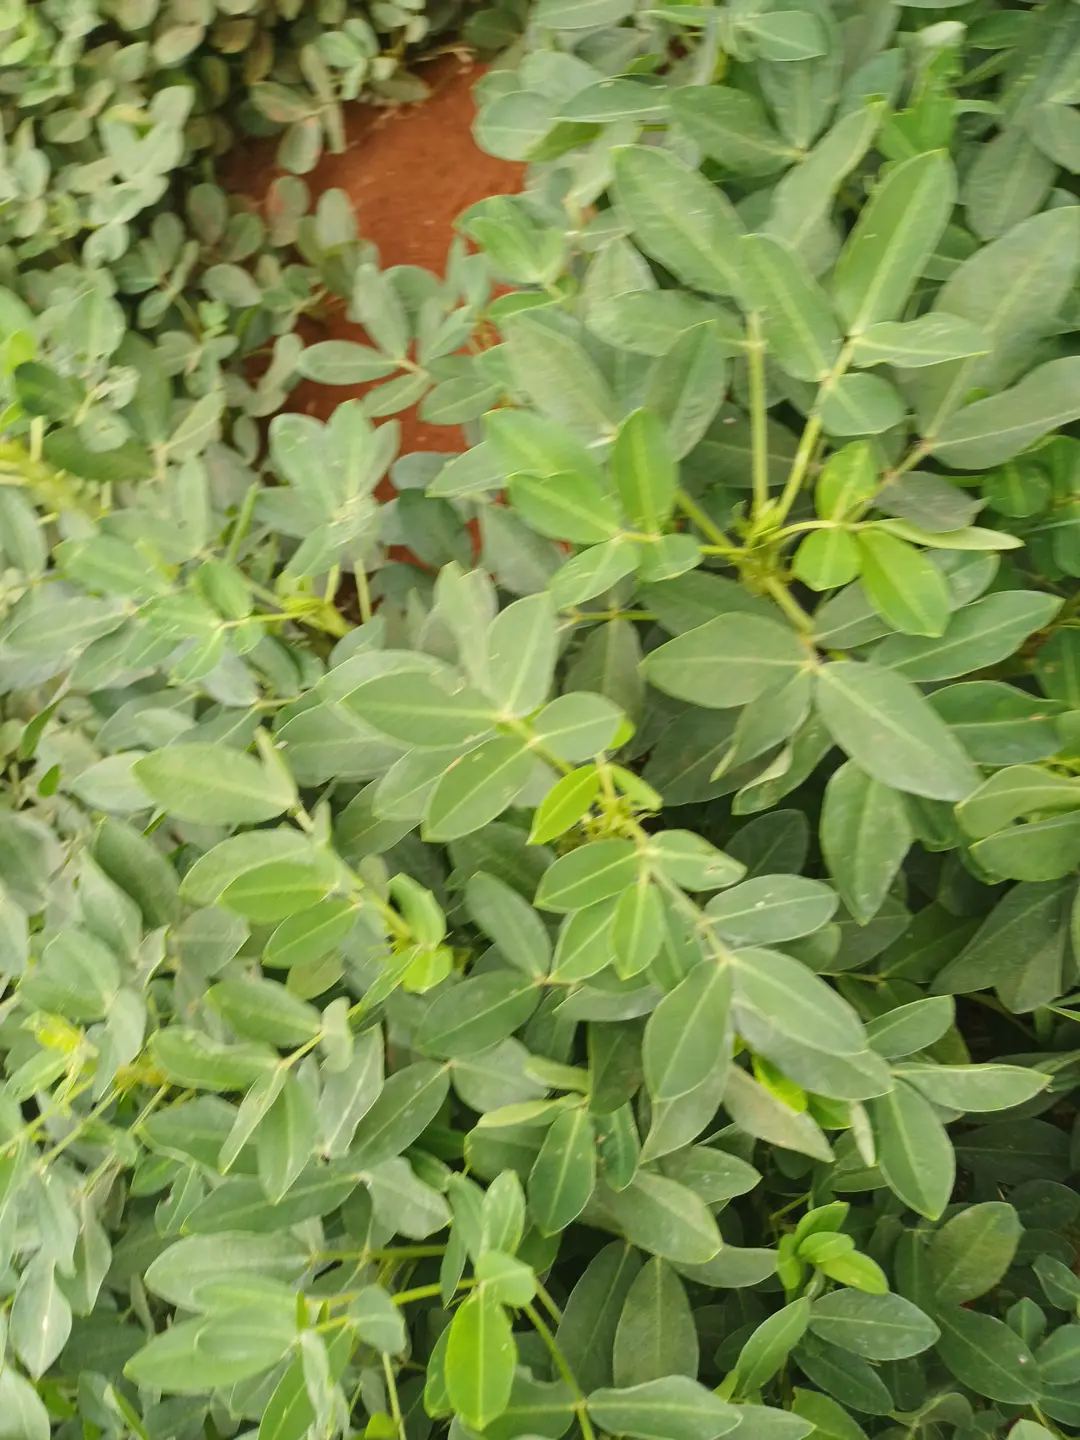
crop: groundnut
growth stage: pegging
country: Kenya
